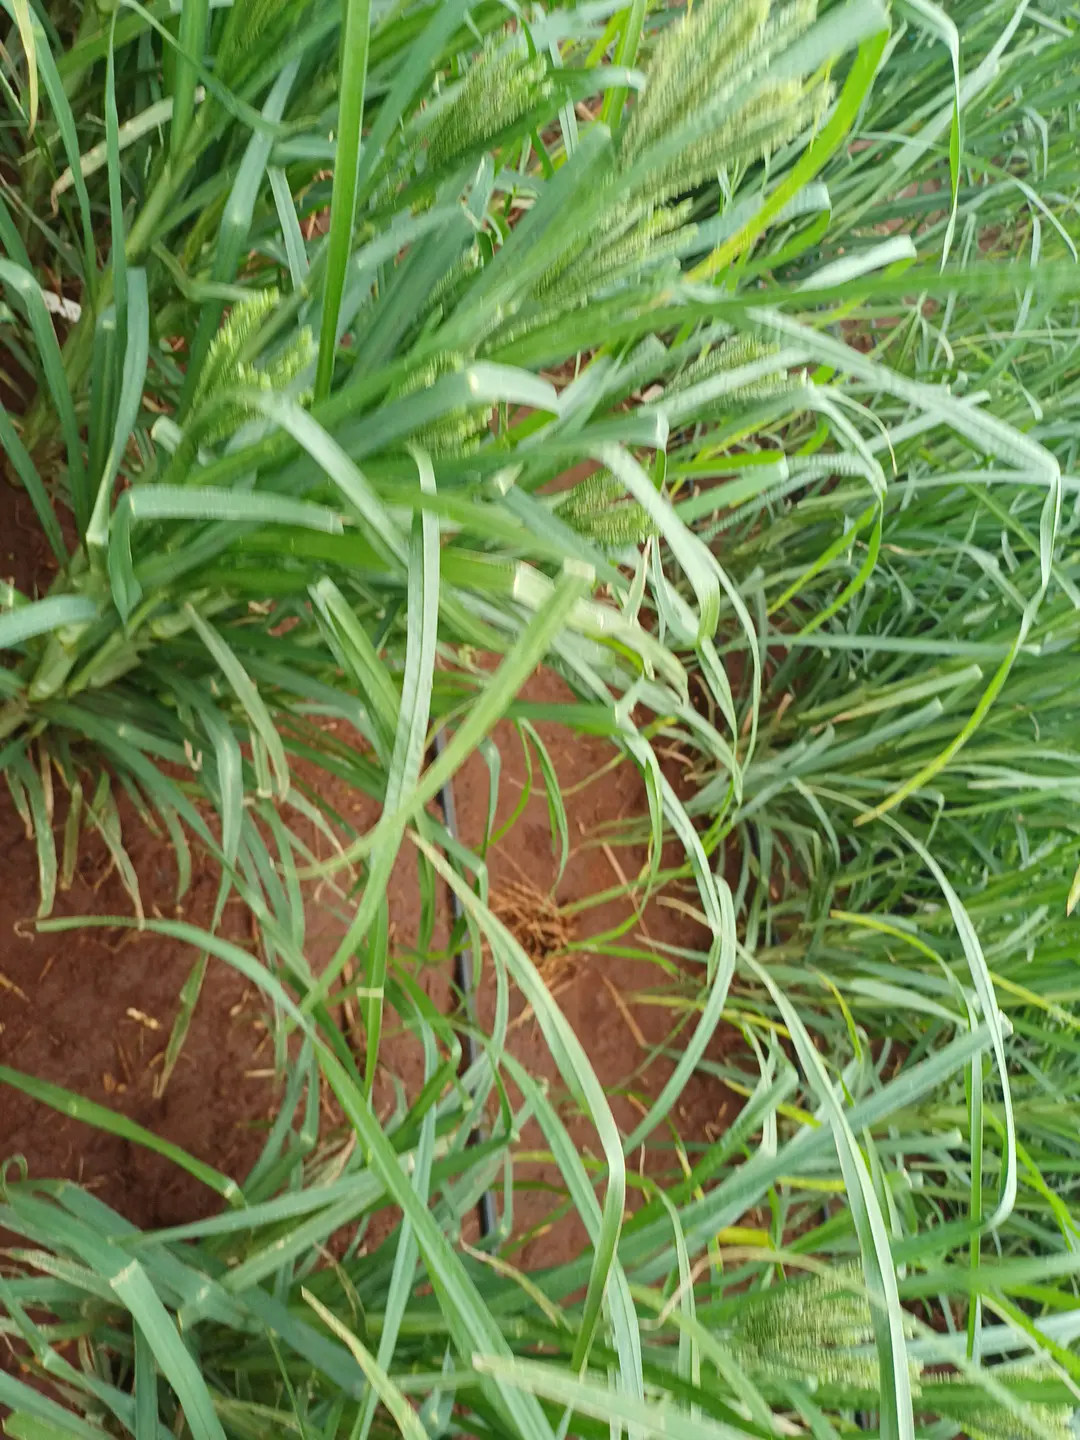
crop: finger millet
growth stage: heading tuber
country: Kenya
